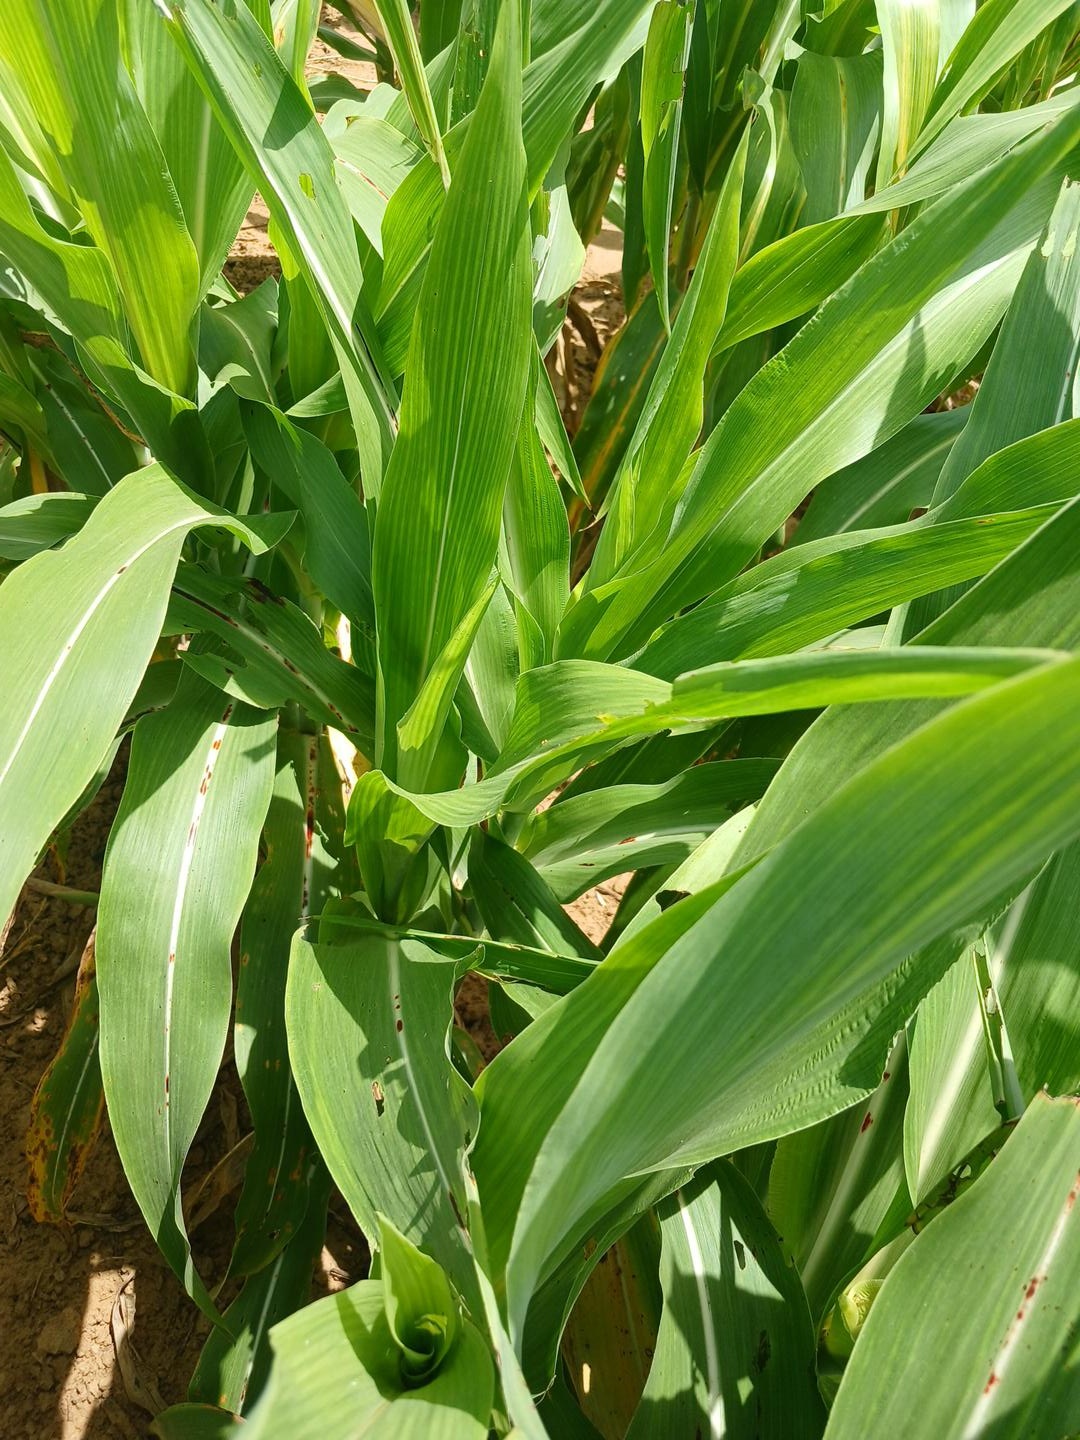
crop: sorghum
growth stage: vegetative
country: Senegal
